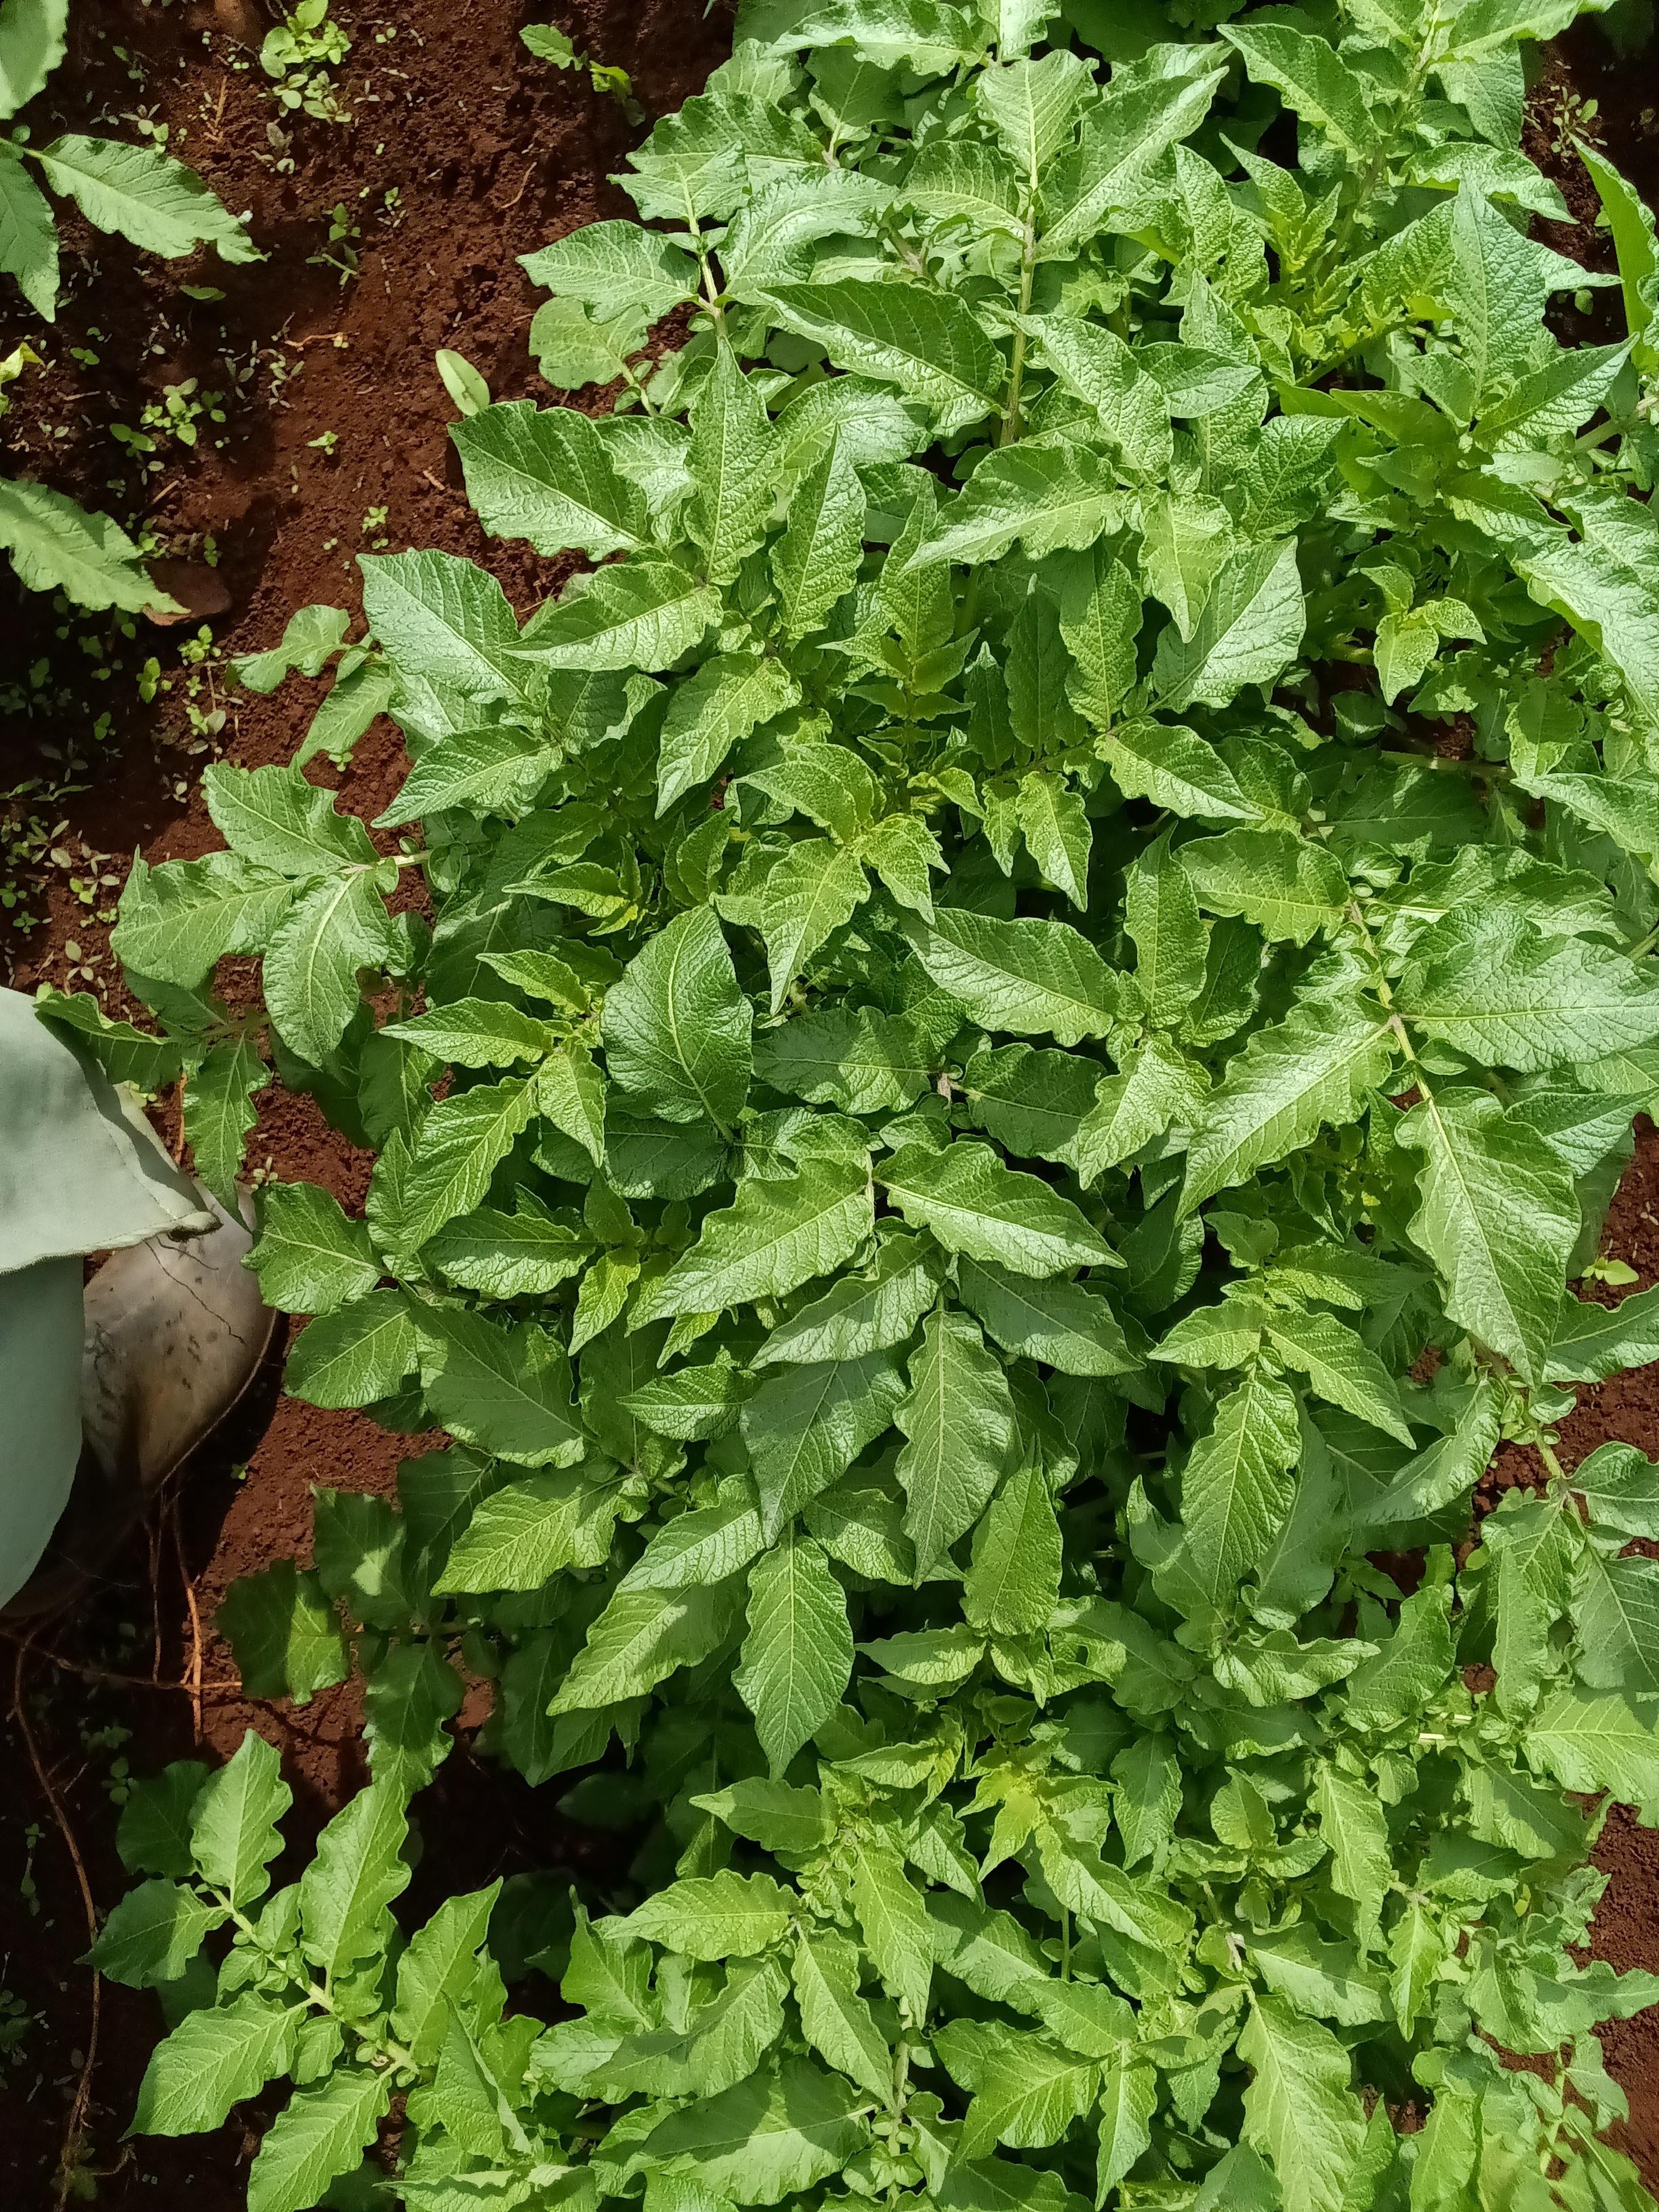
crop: potato
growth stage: vegetative
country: Kenya
